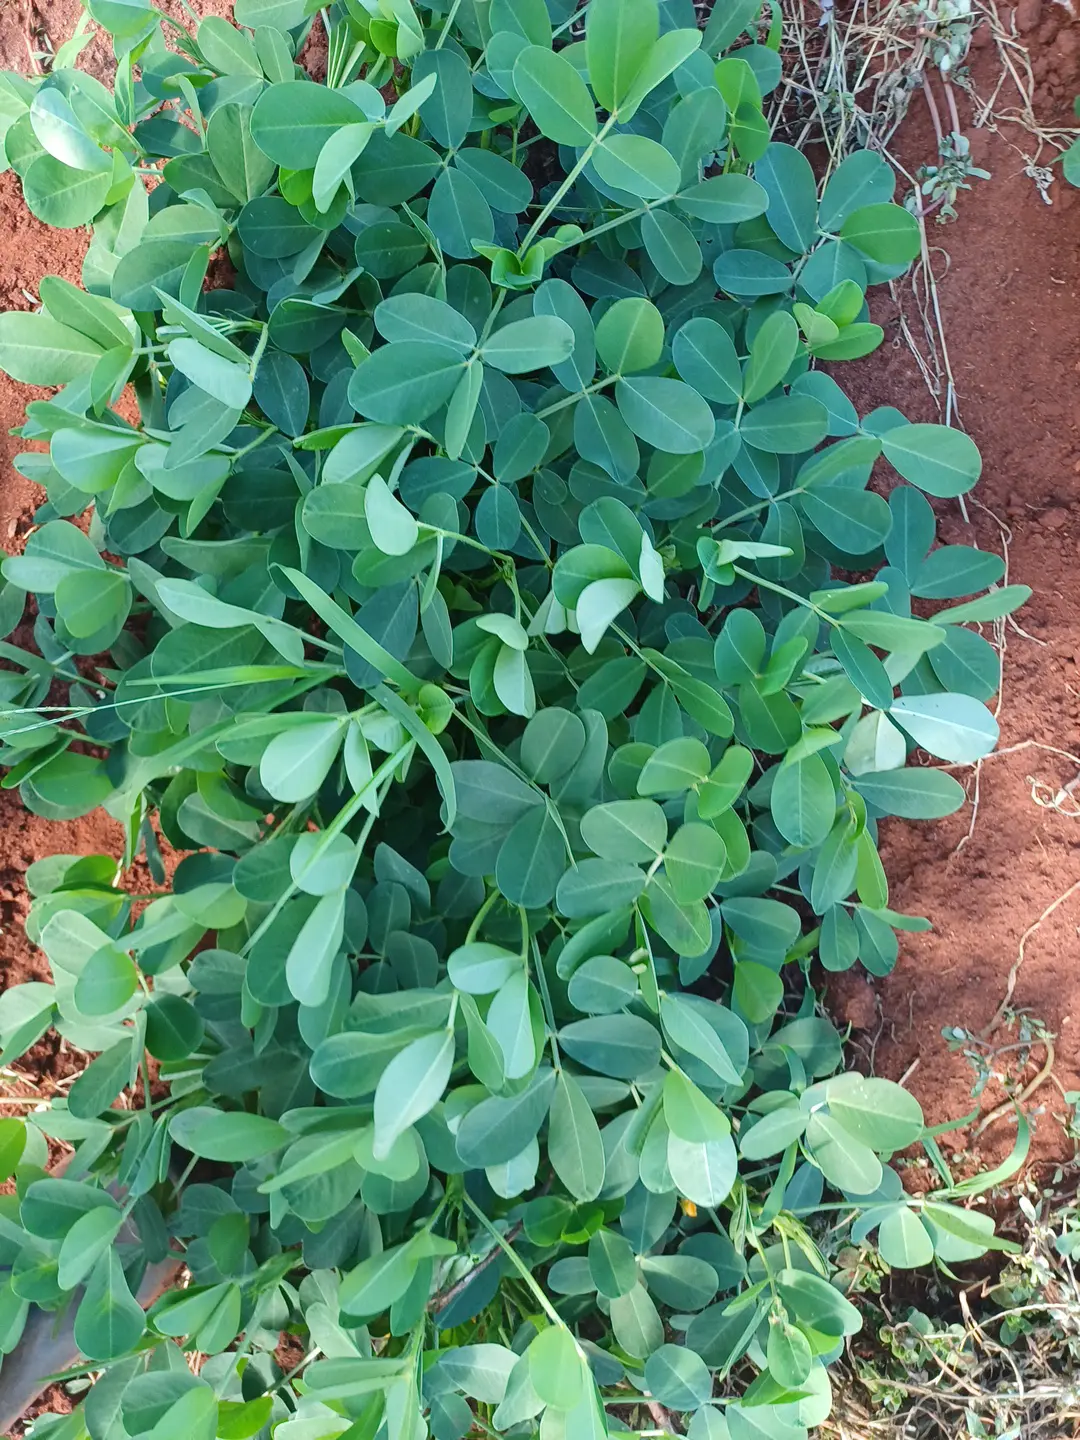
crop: groundnut
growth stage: flowering
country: Kenya
